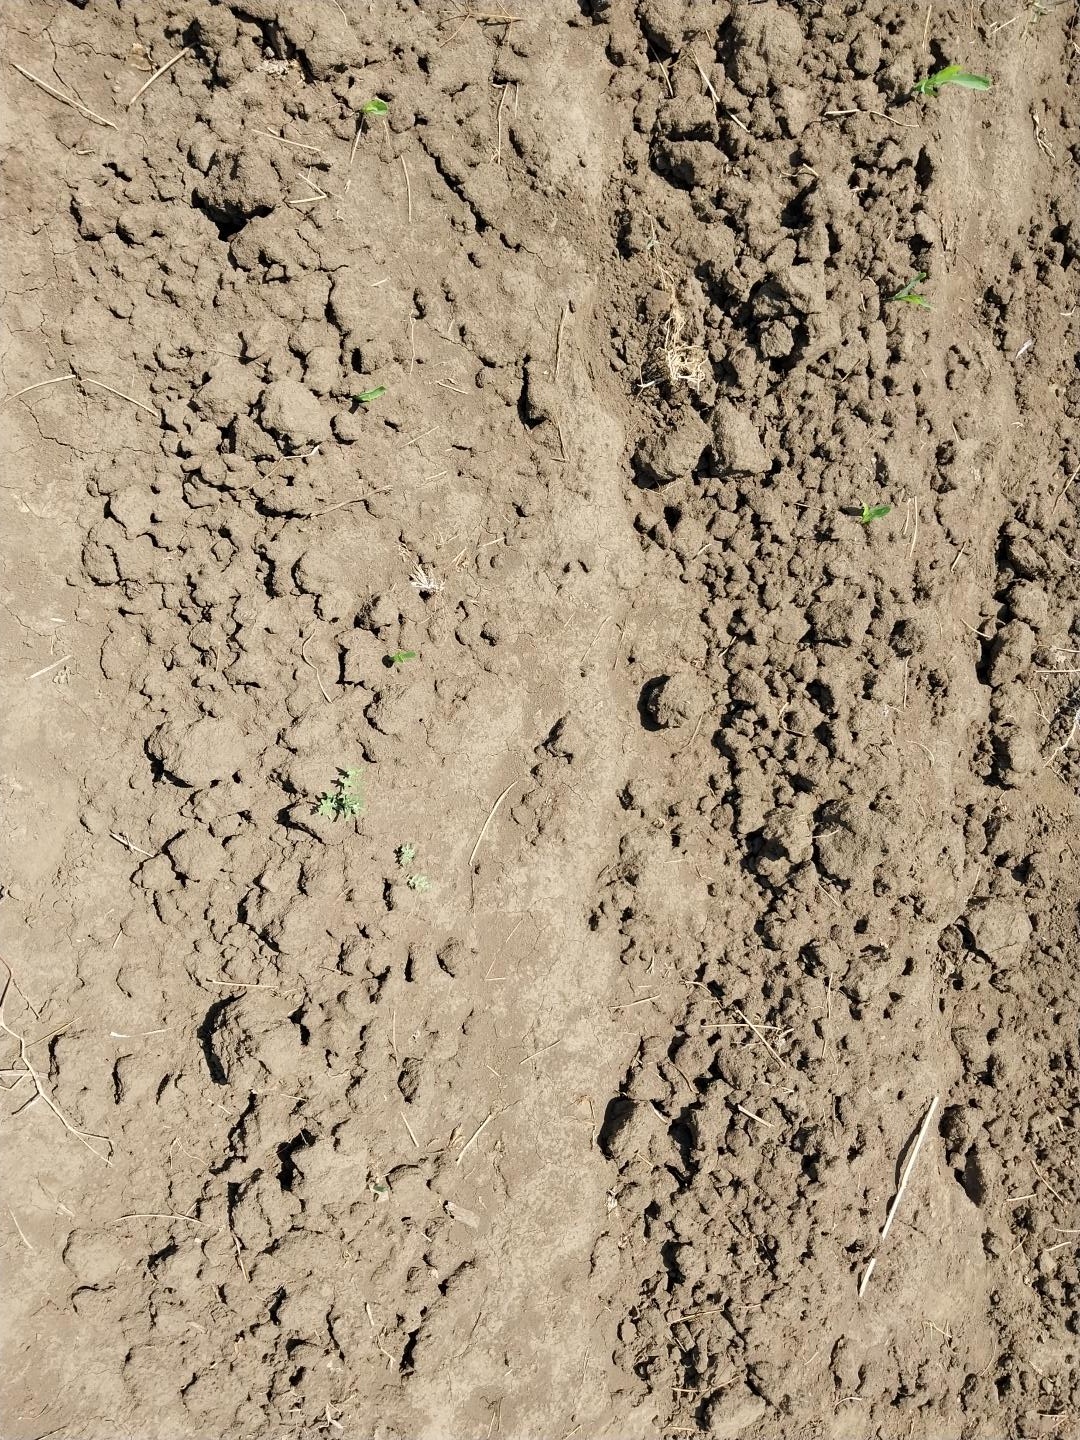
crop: maize
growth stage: vegetative
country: Tanzania
